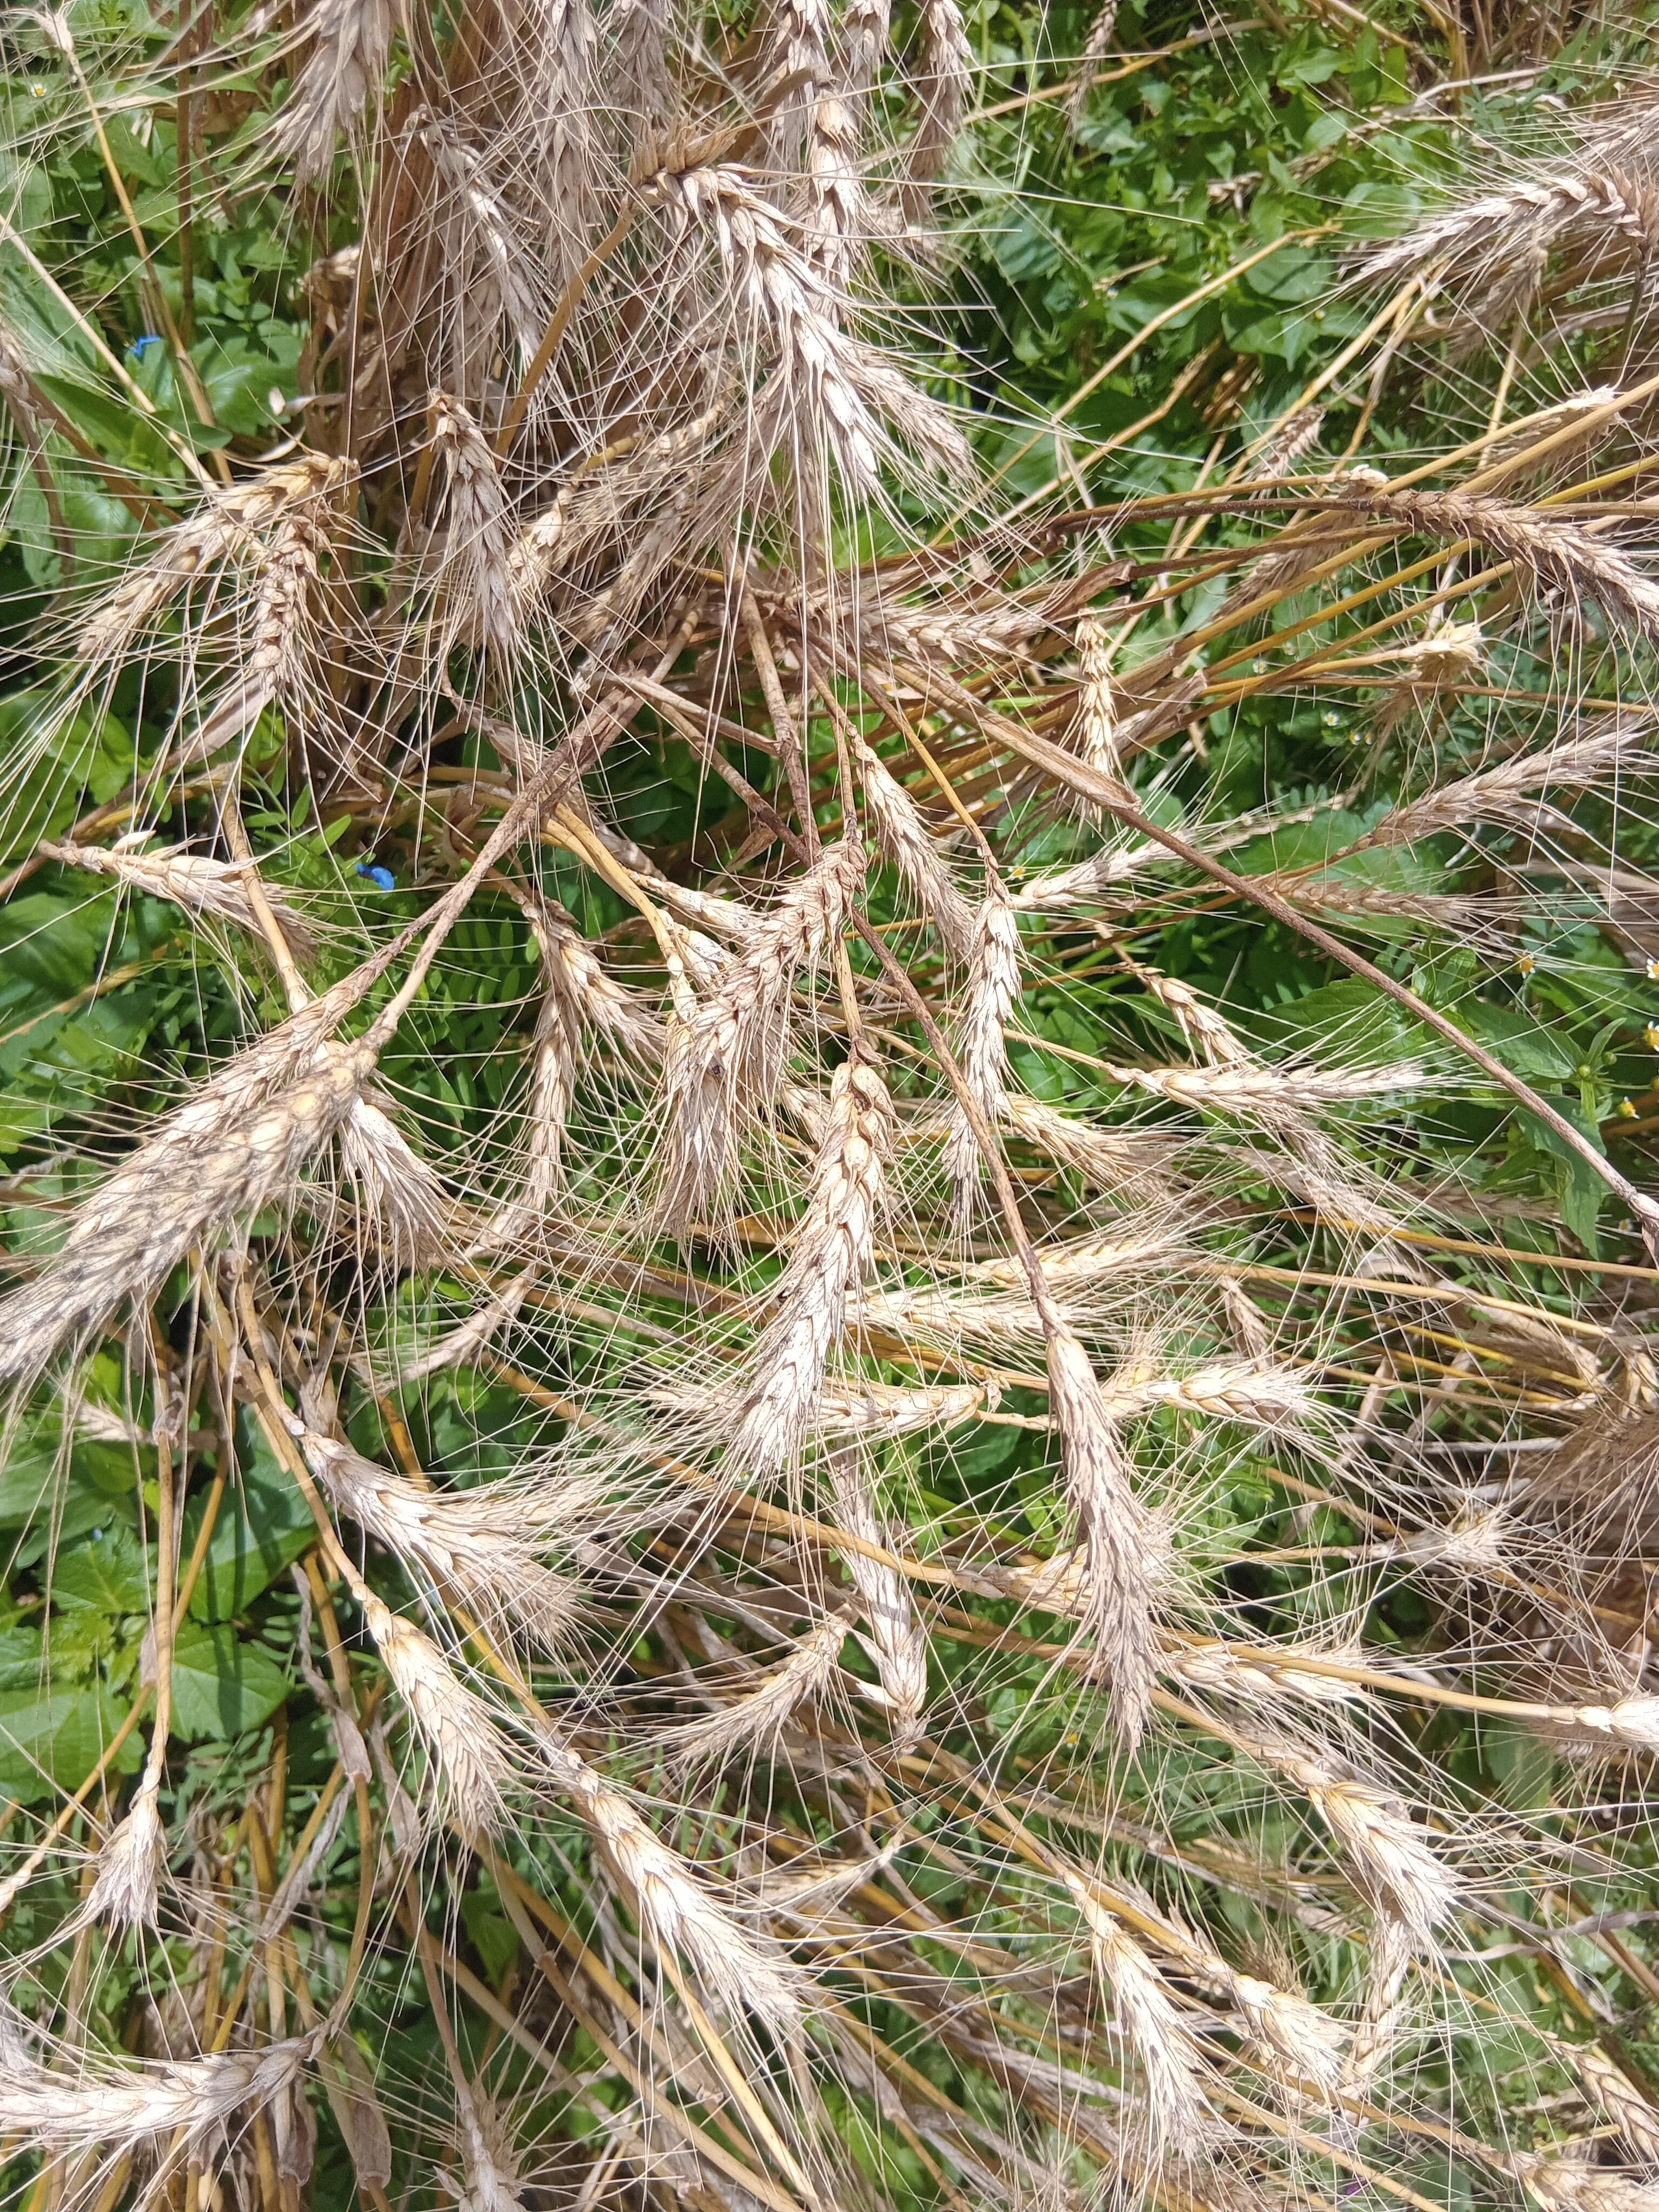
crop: wheat
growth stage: maturity
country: Kenya
